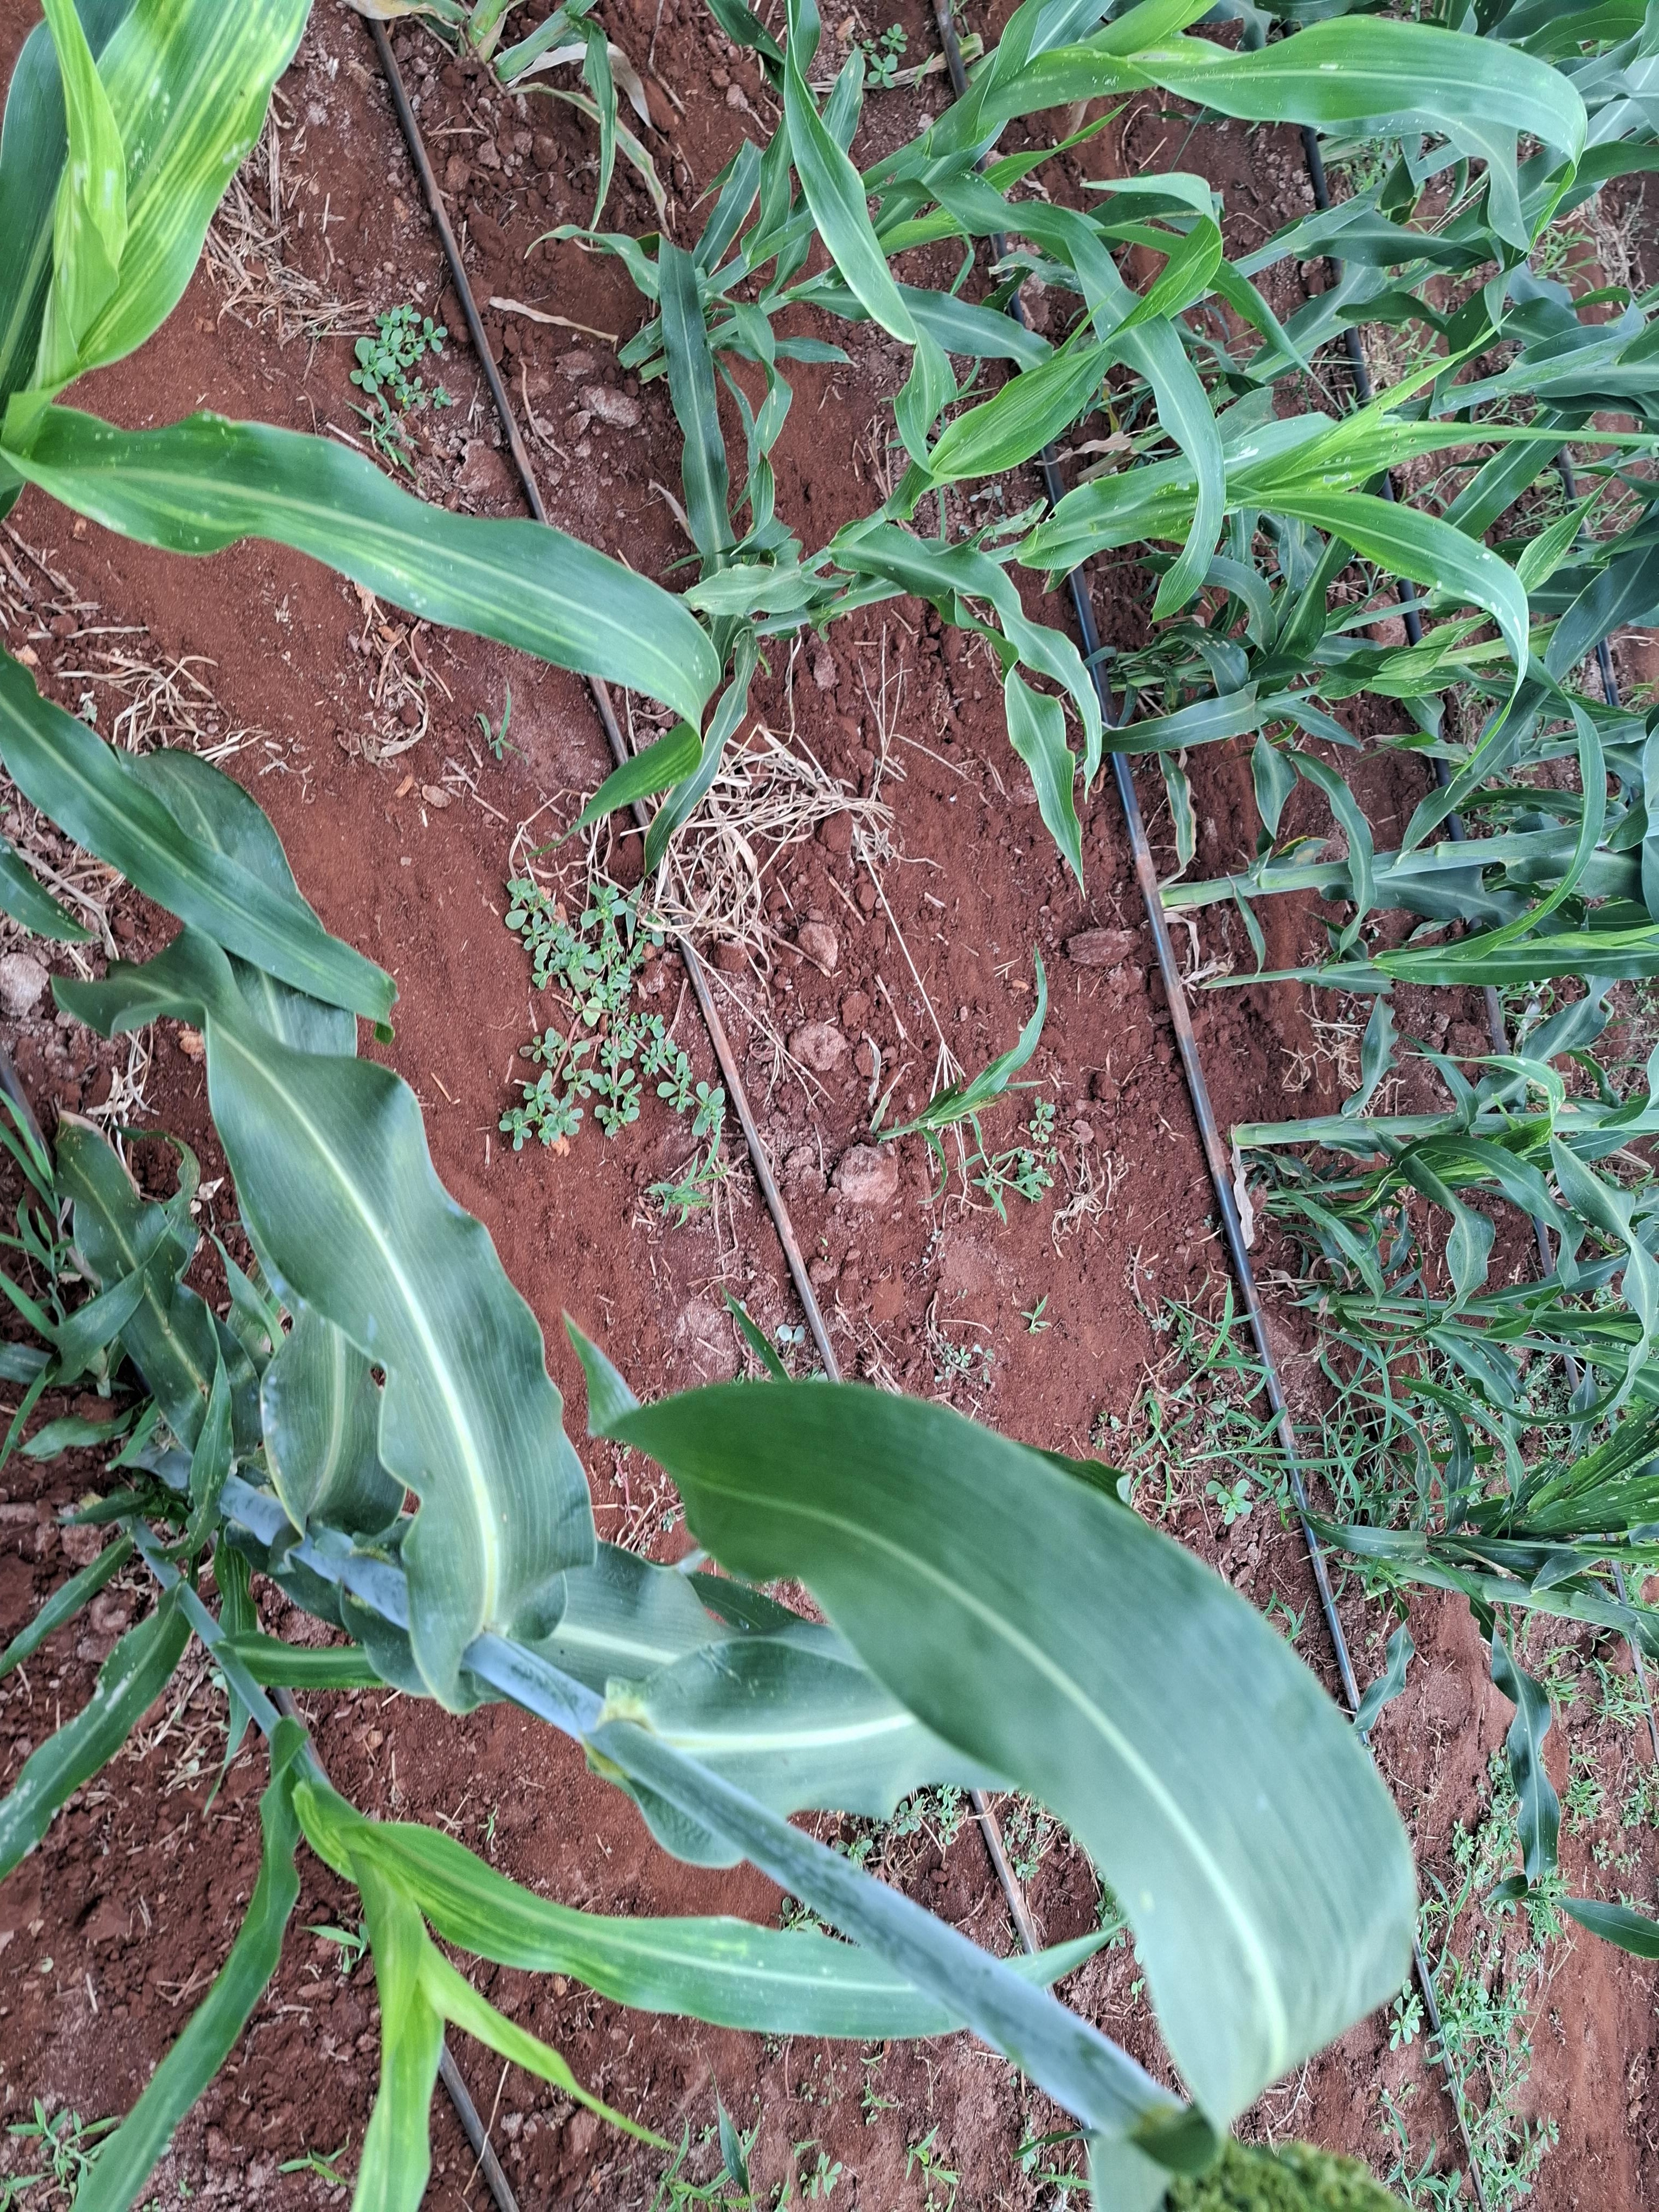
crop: sorghum
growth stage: flowering
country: Kenya
